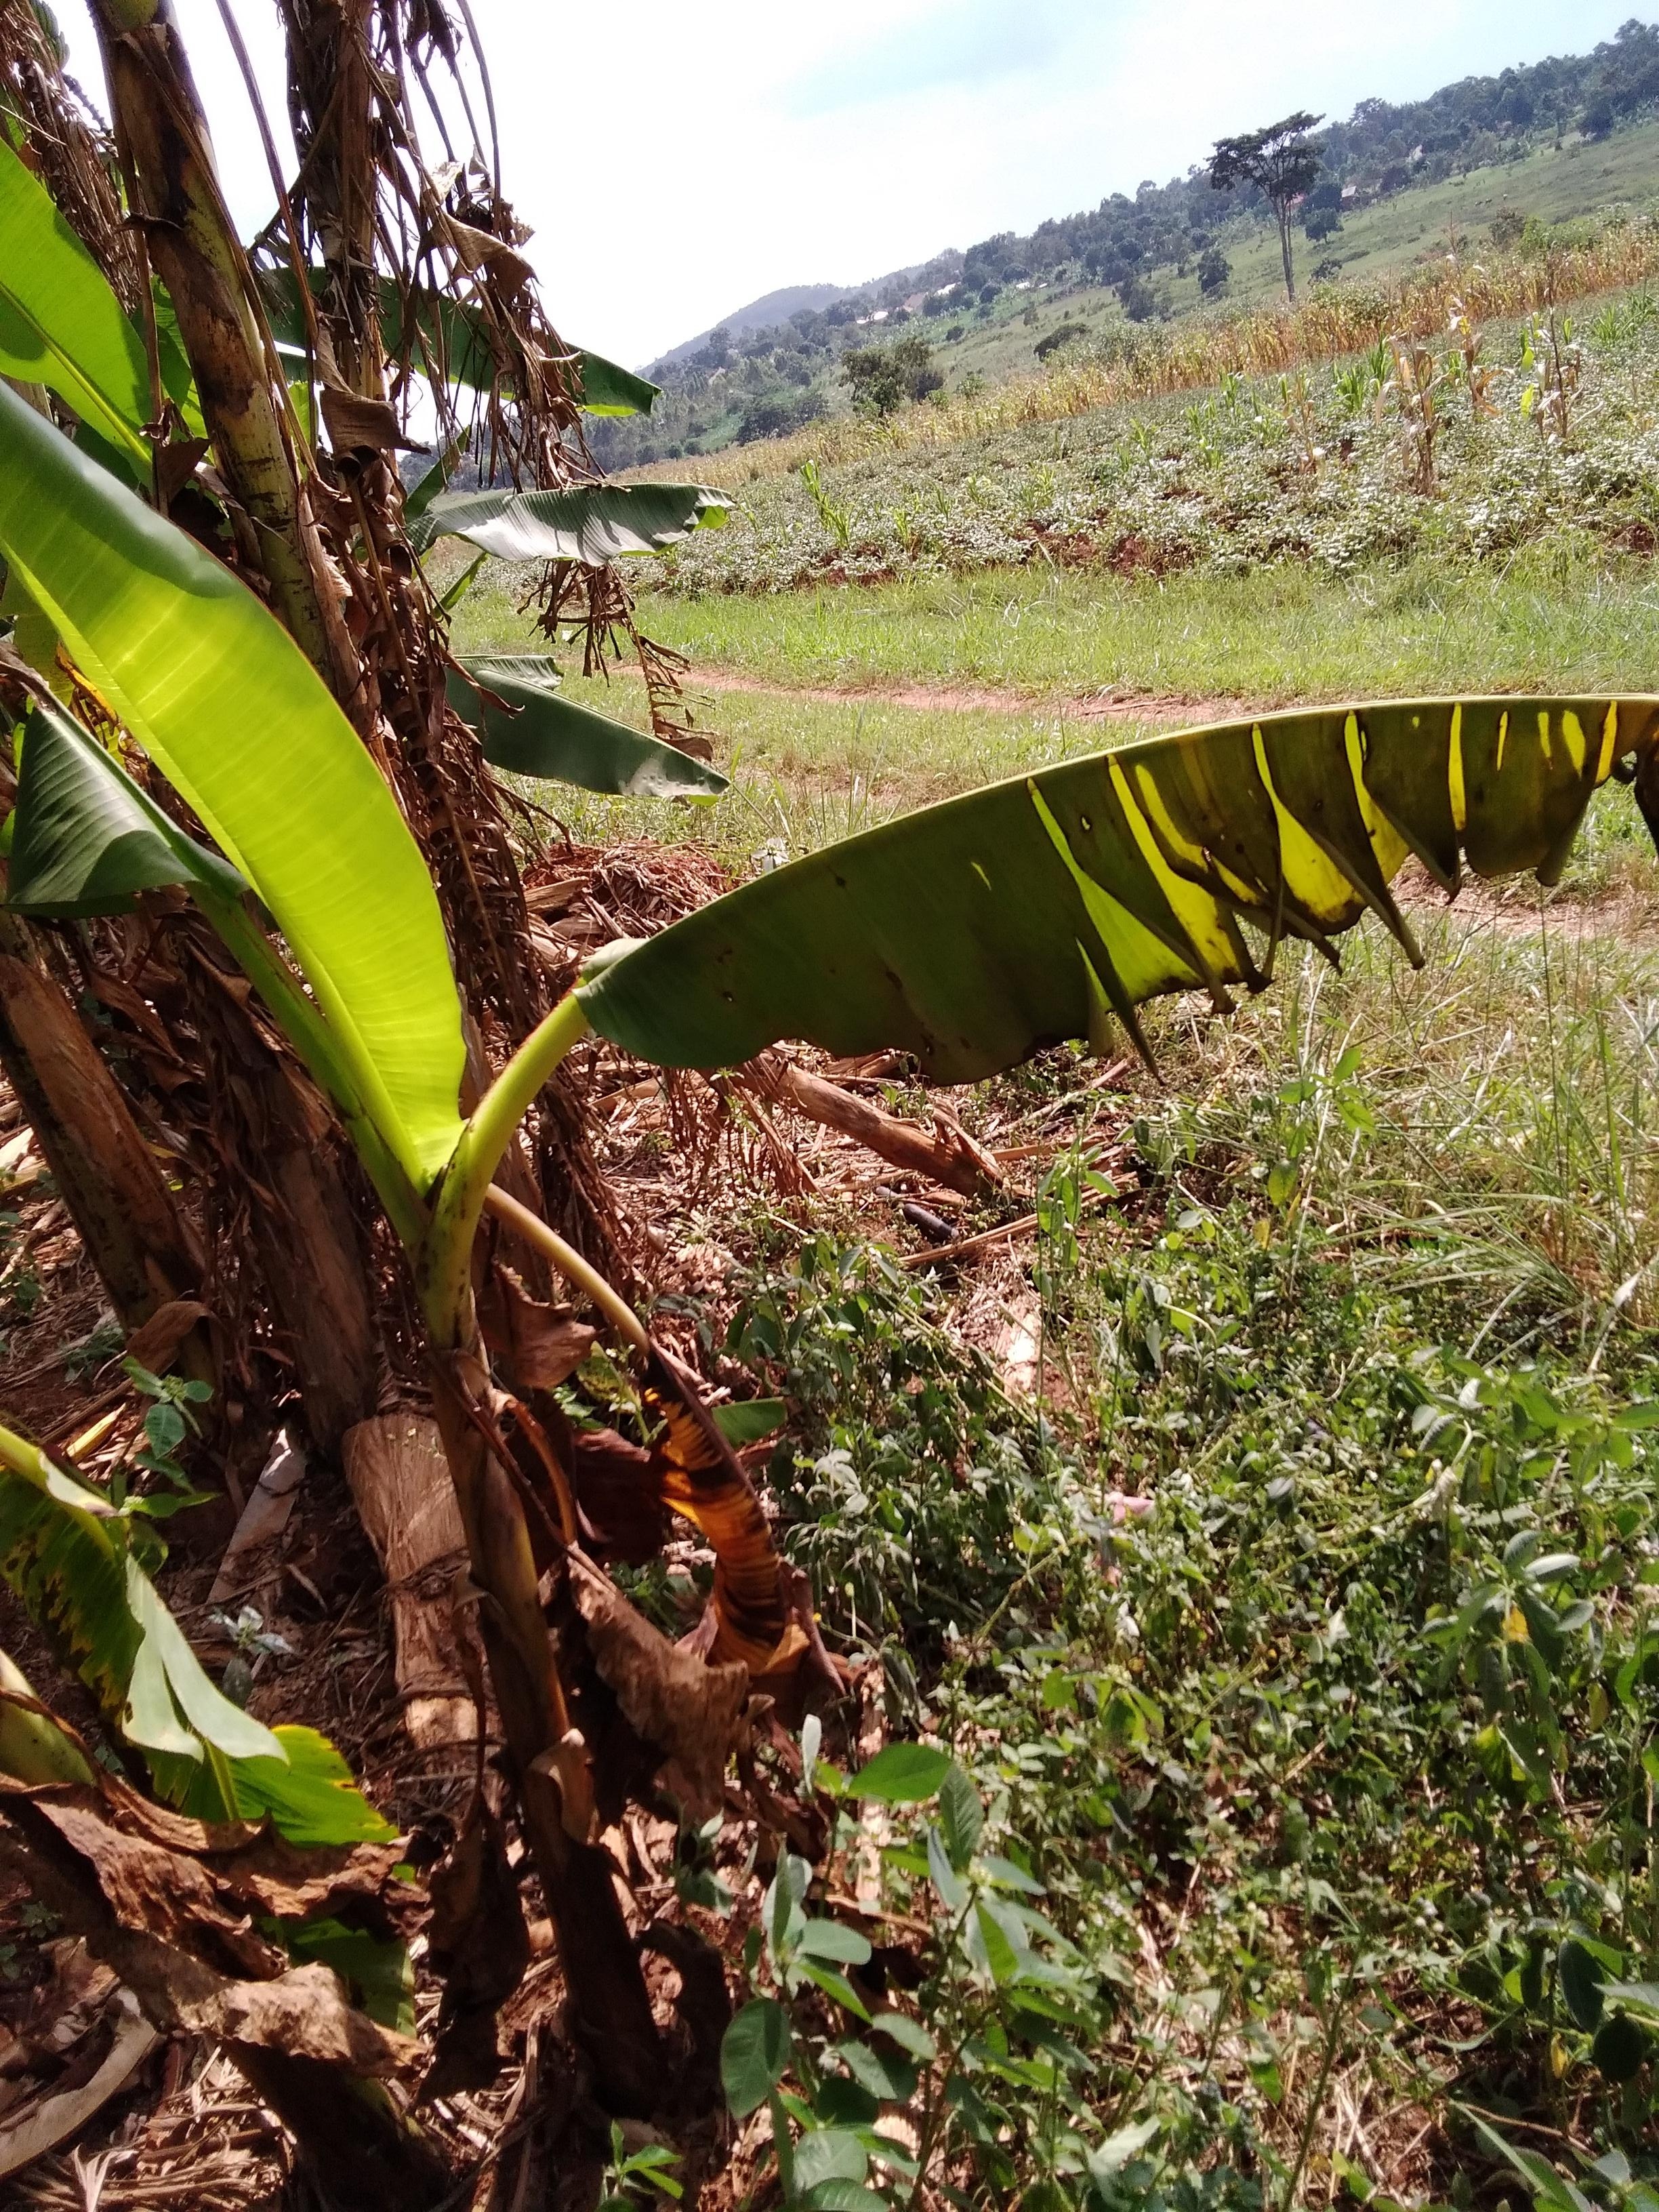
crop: banana
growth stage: vegetative
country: Uganda
